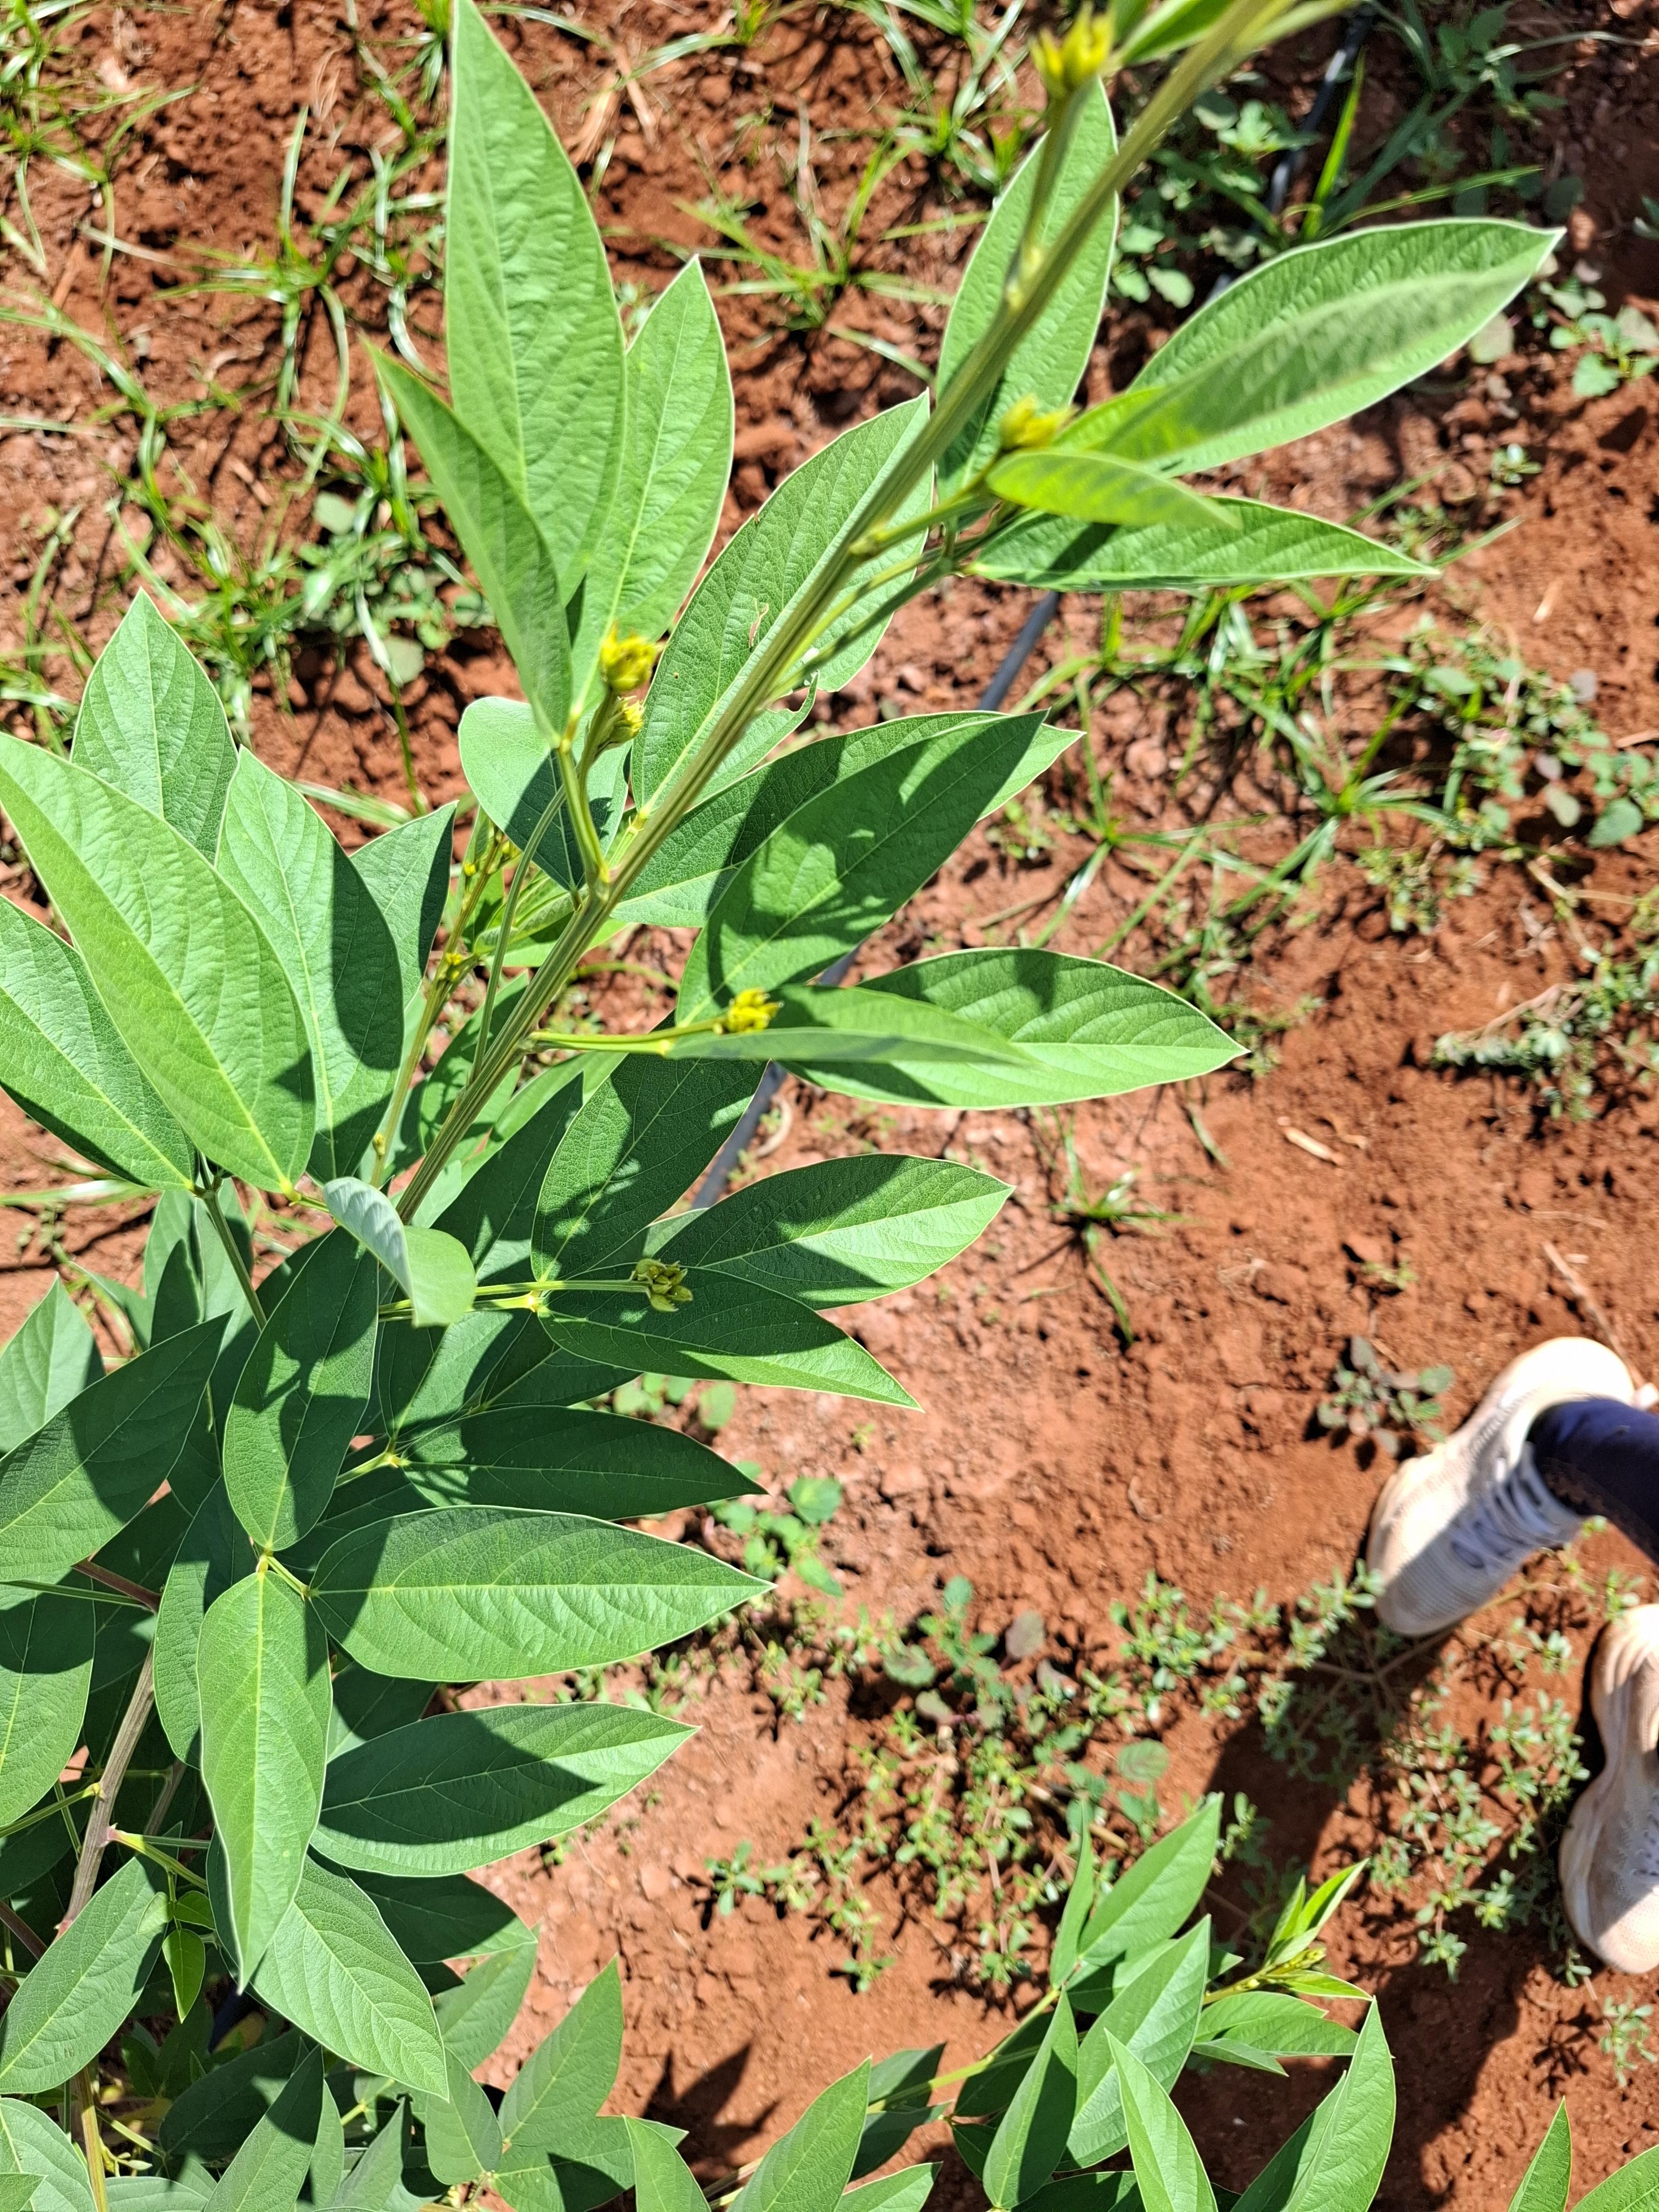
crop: pigeonpea
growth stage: vegetative
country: Kenya
